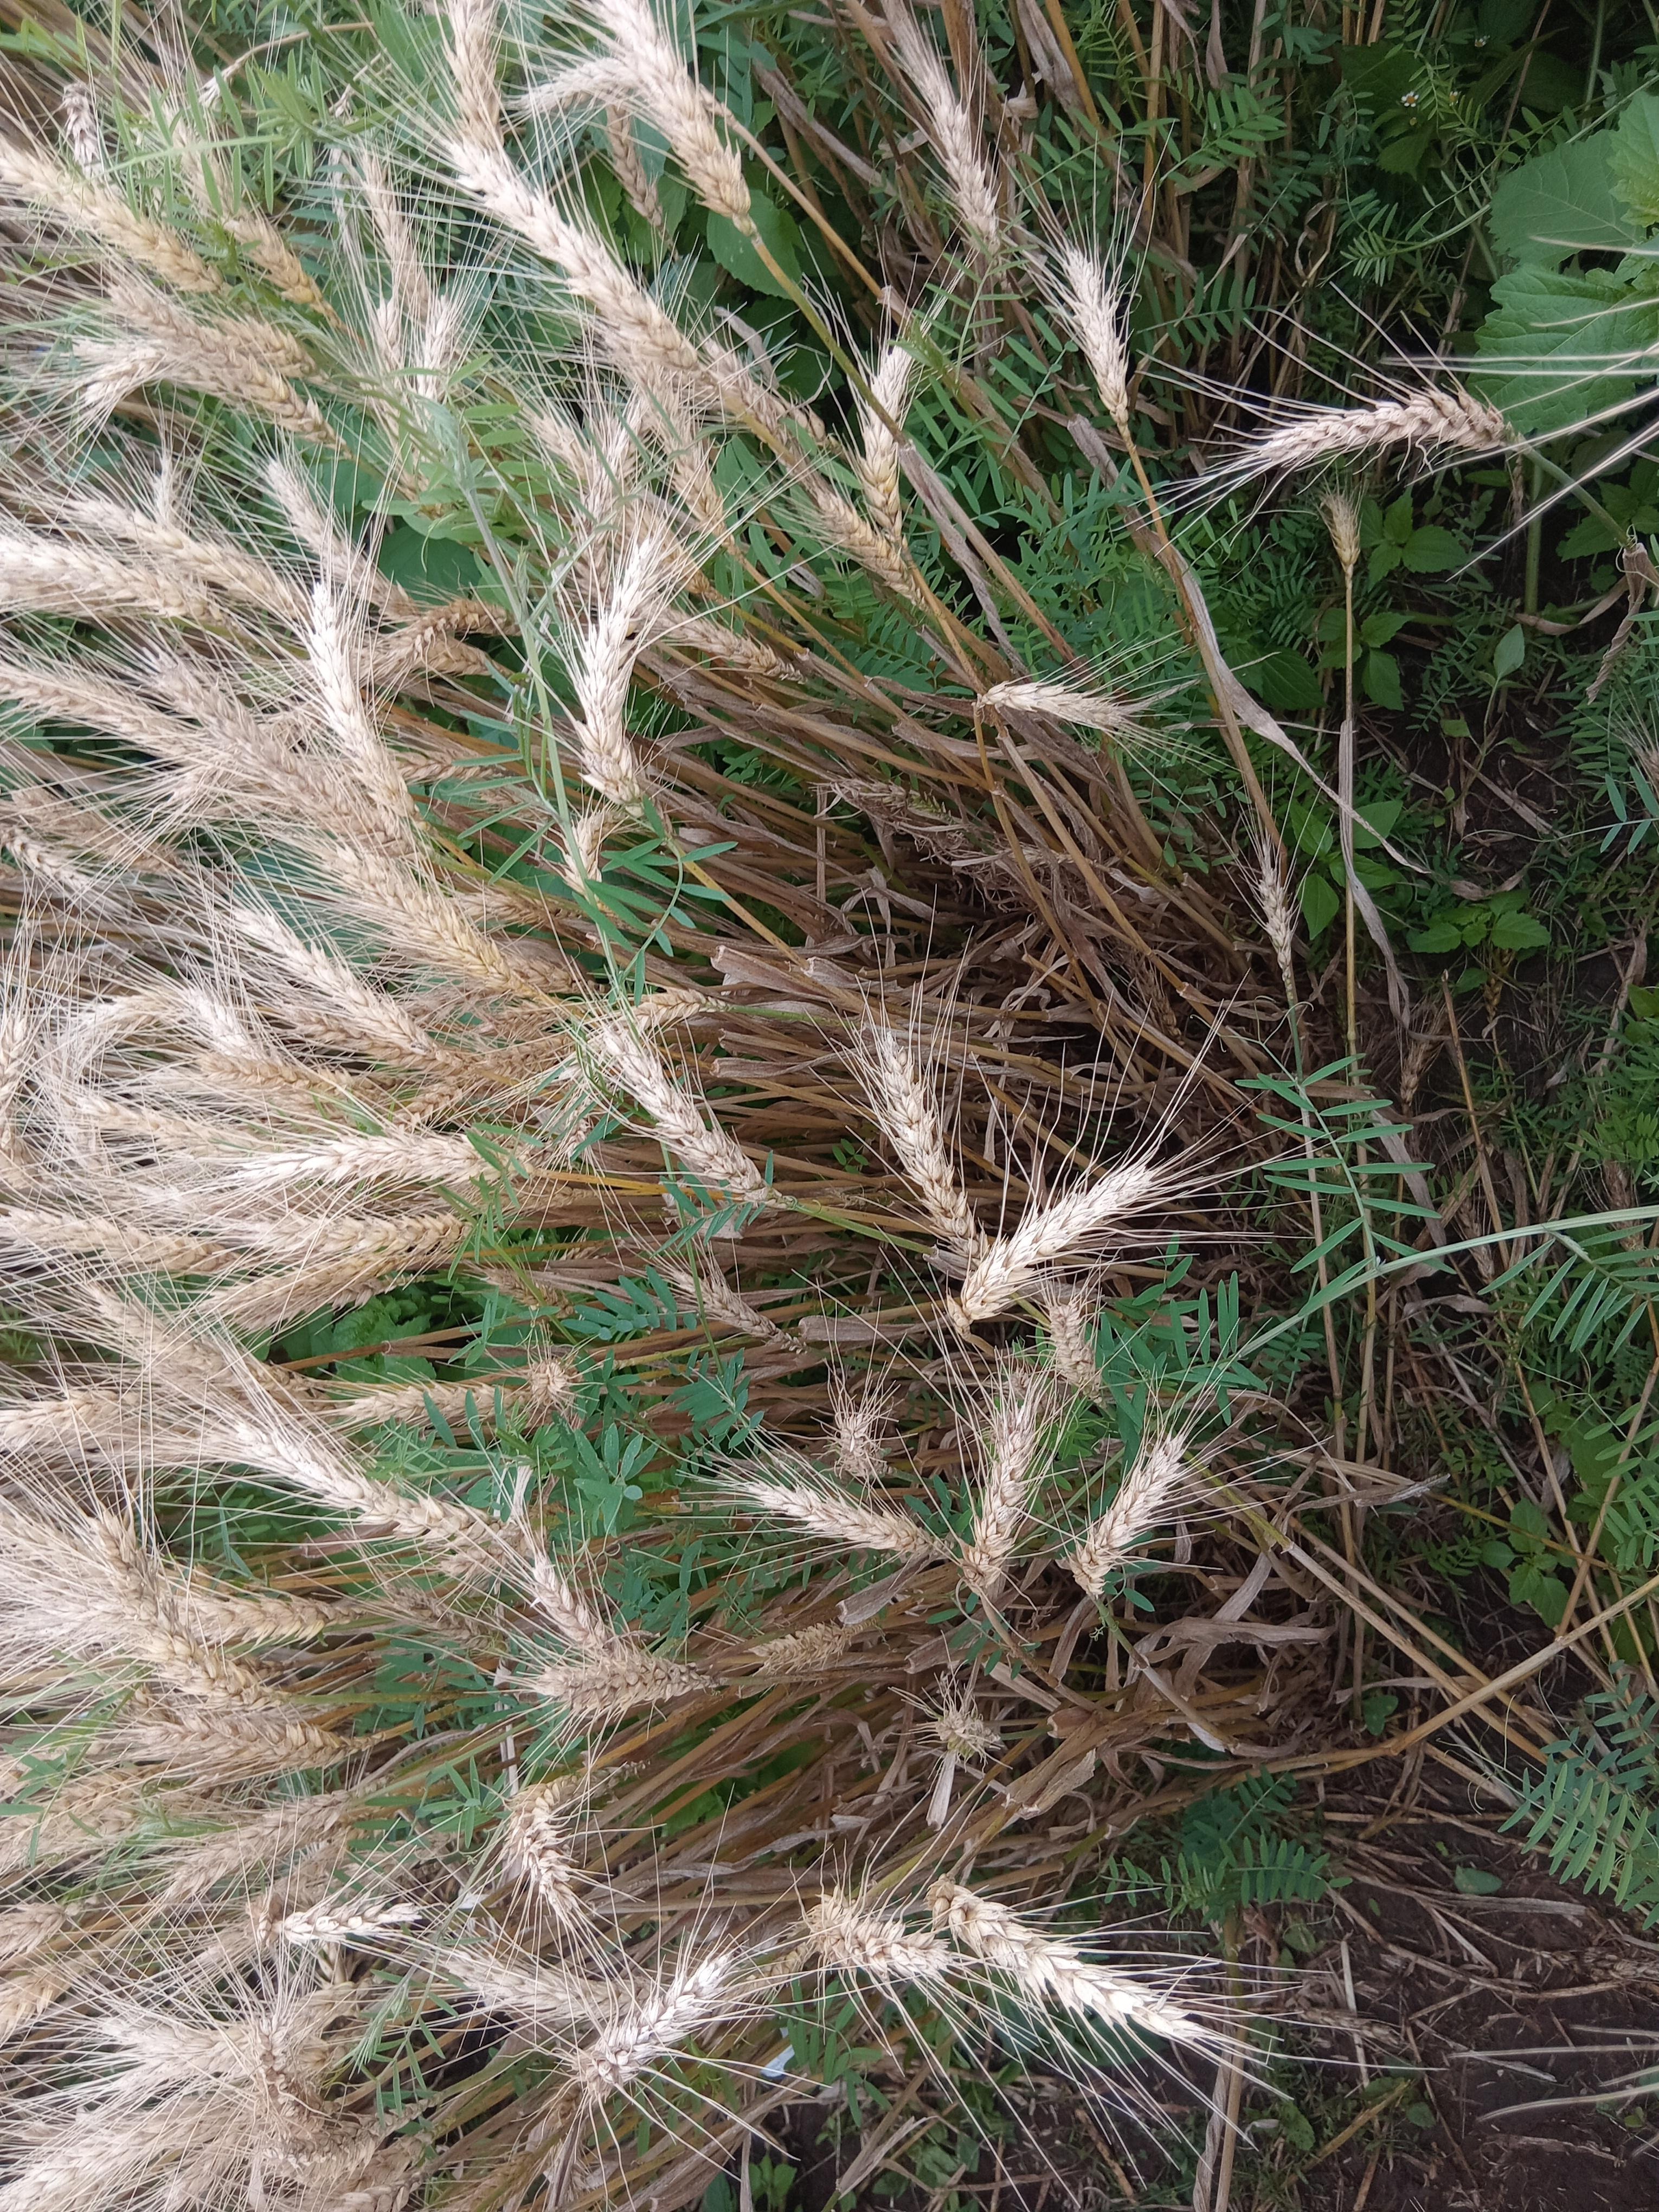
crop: wheat
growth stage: maturity
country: Kenya
